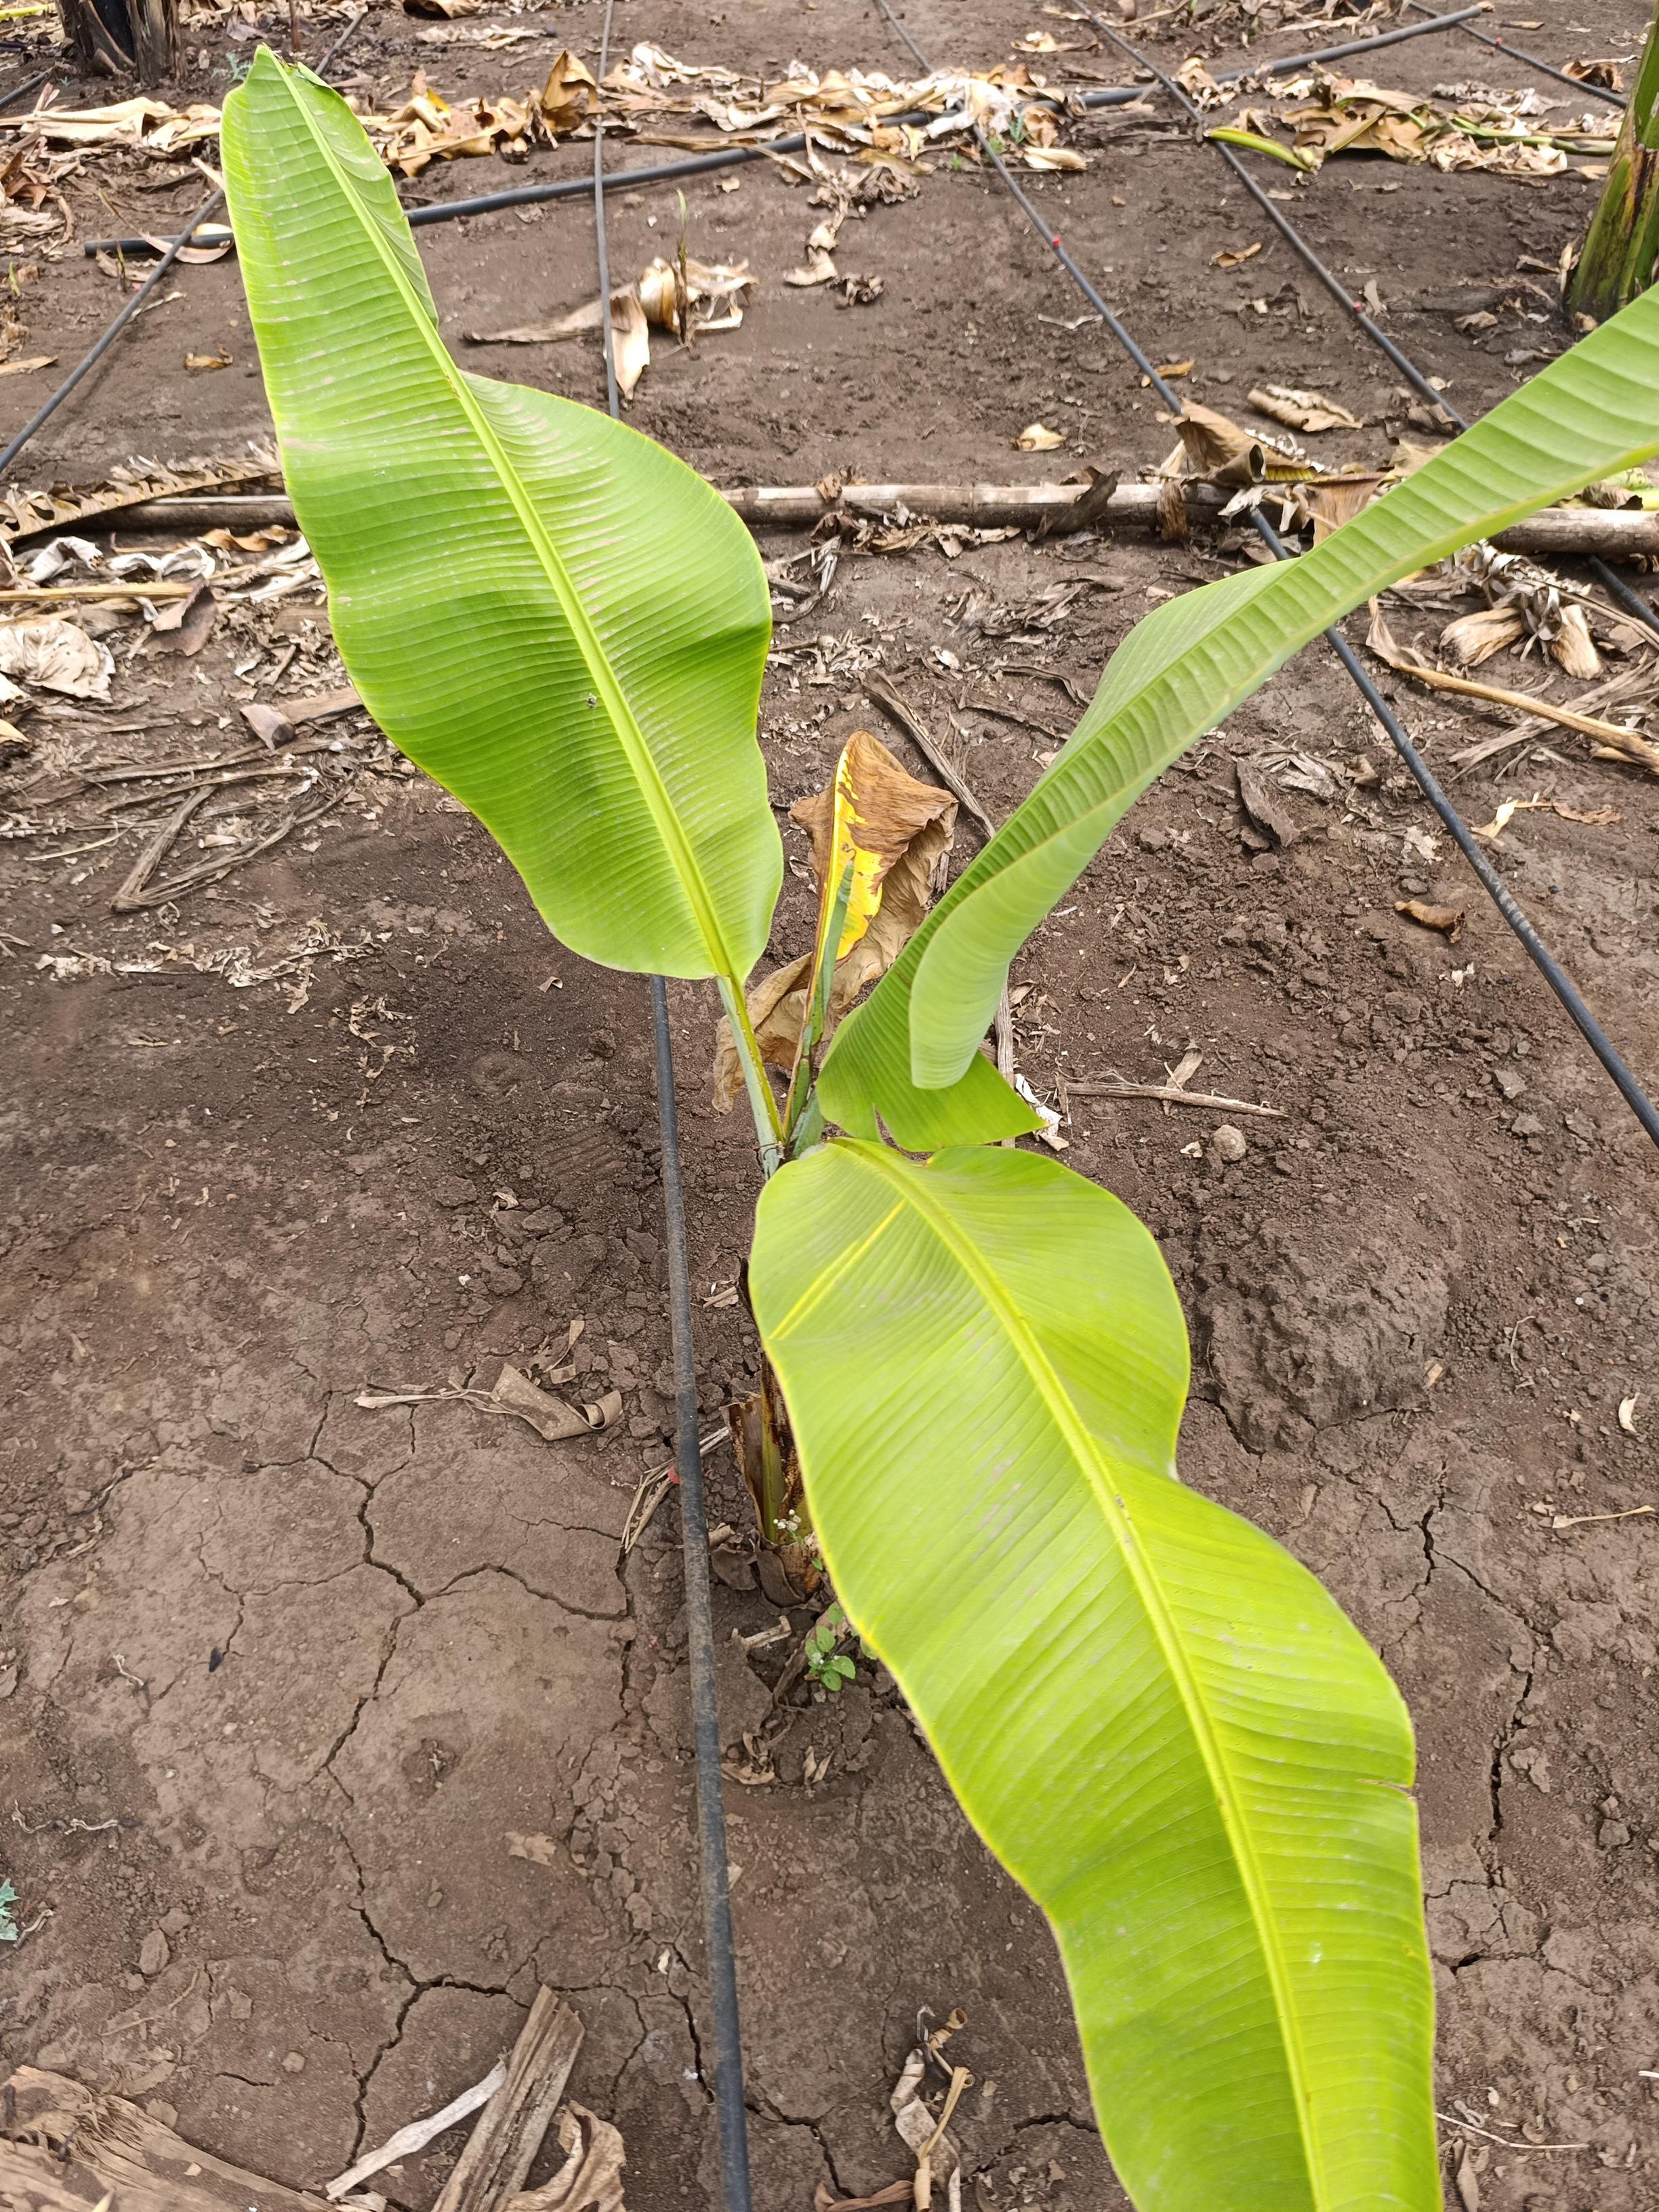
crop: banana
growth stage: vegetative
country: Tanzania
